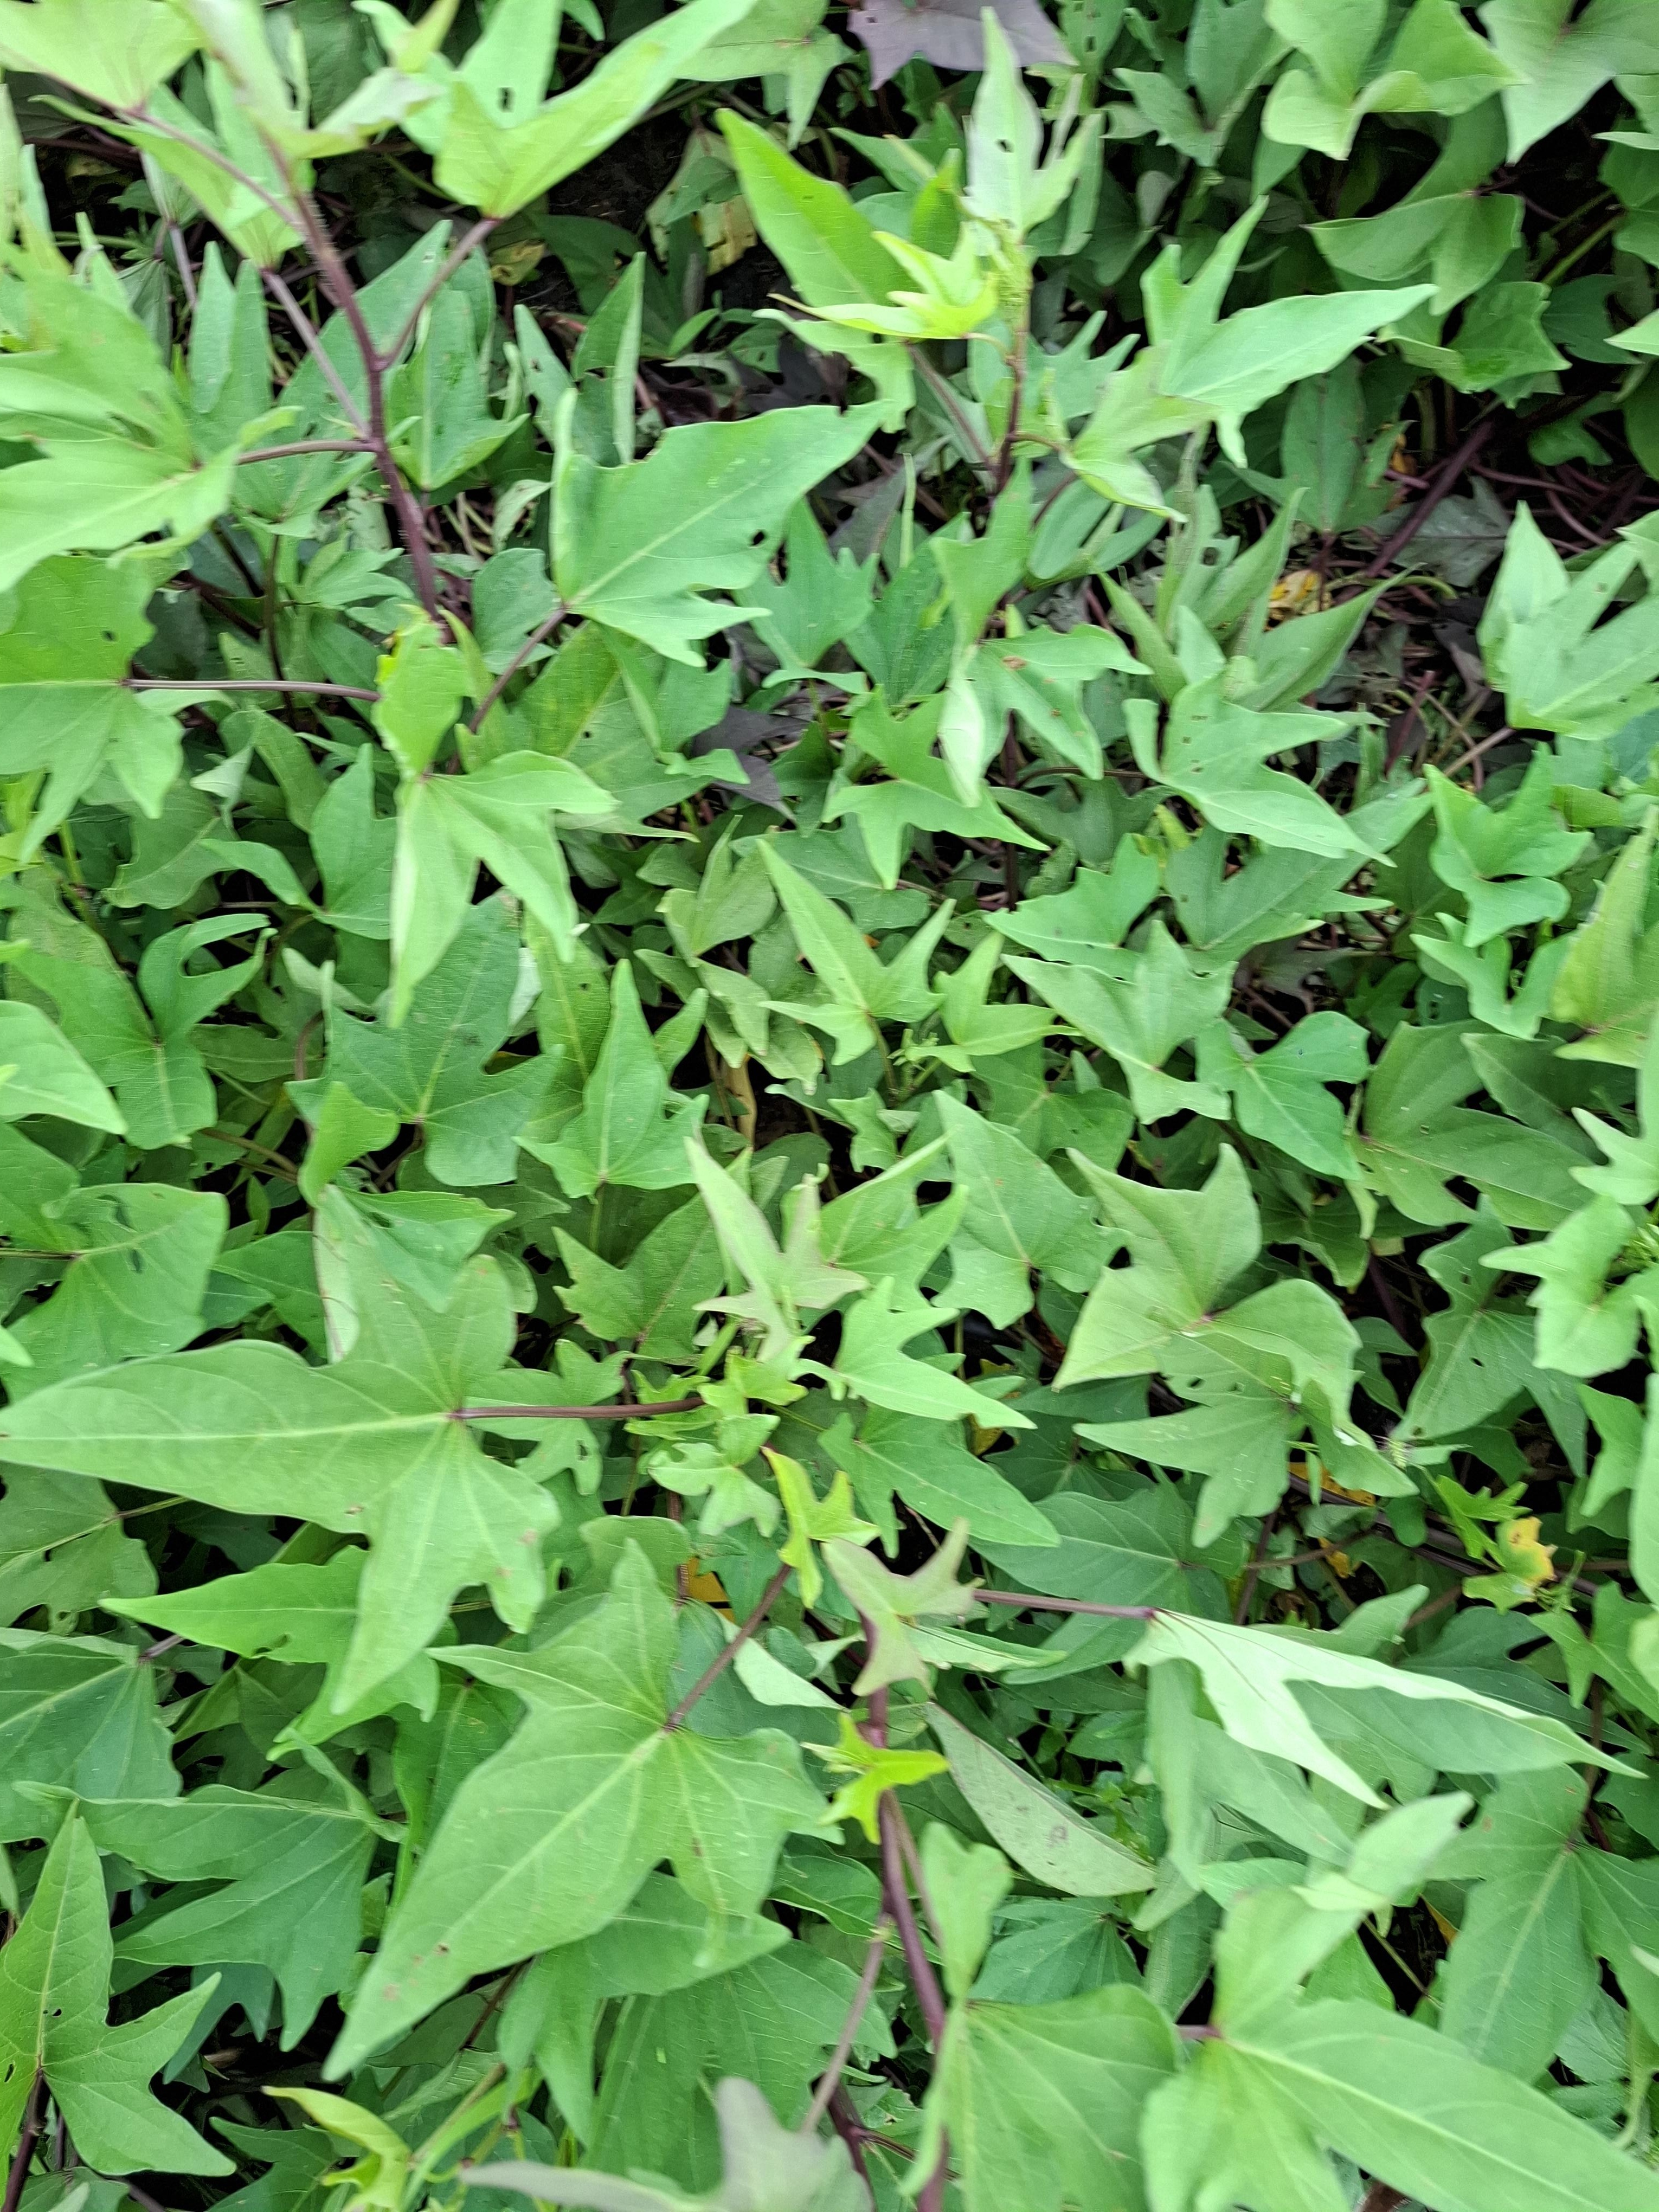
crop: pearl millet
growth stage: heading tuber
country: Tanzania
